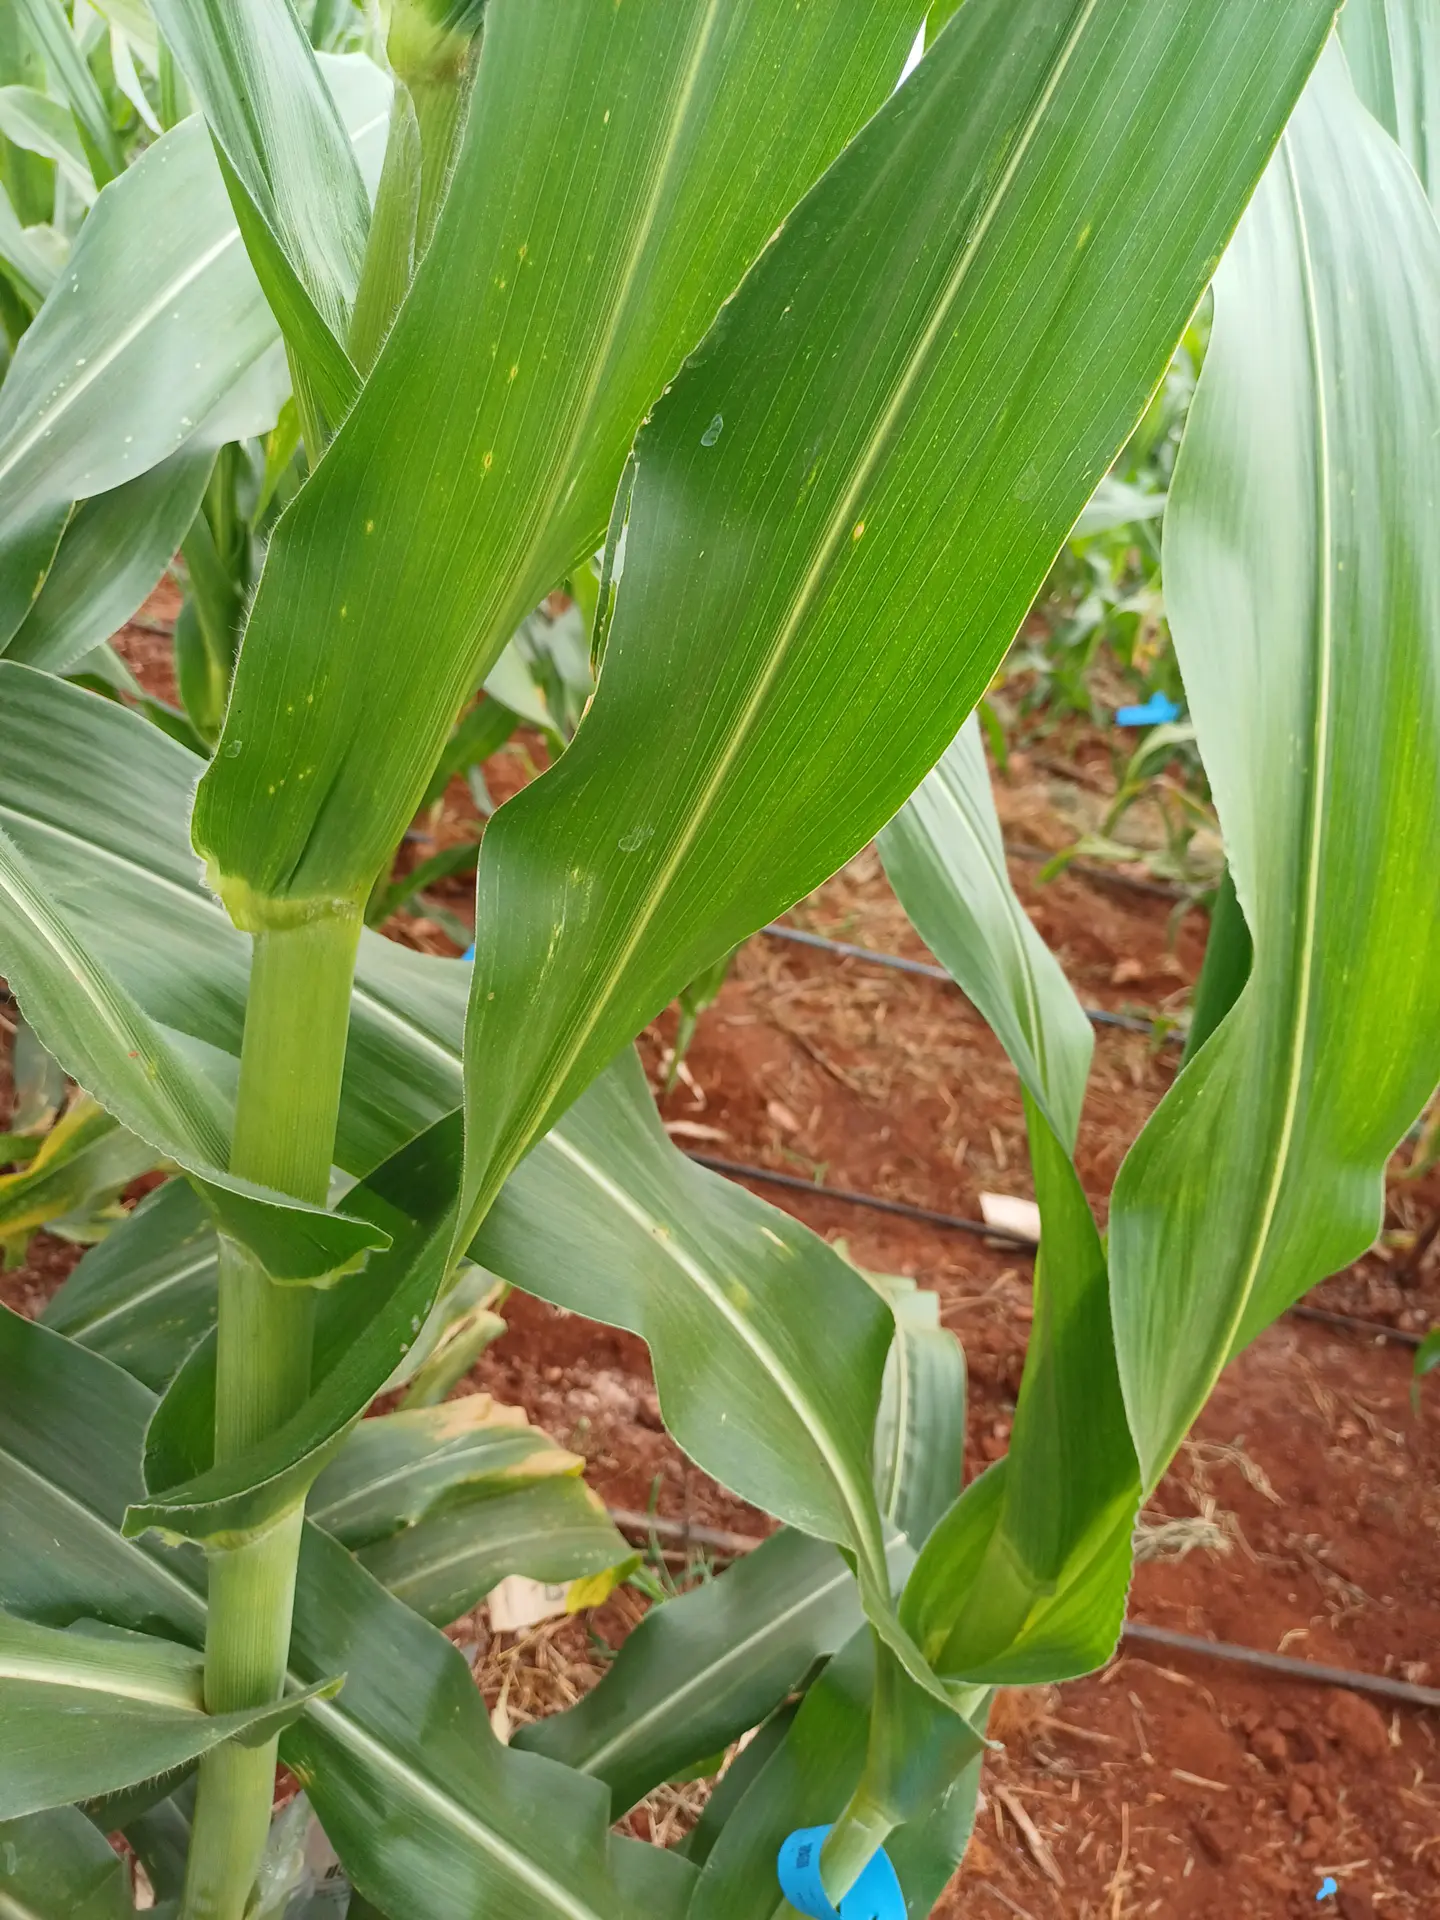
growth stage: flowering
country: Kenya
